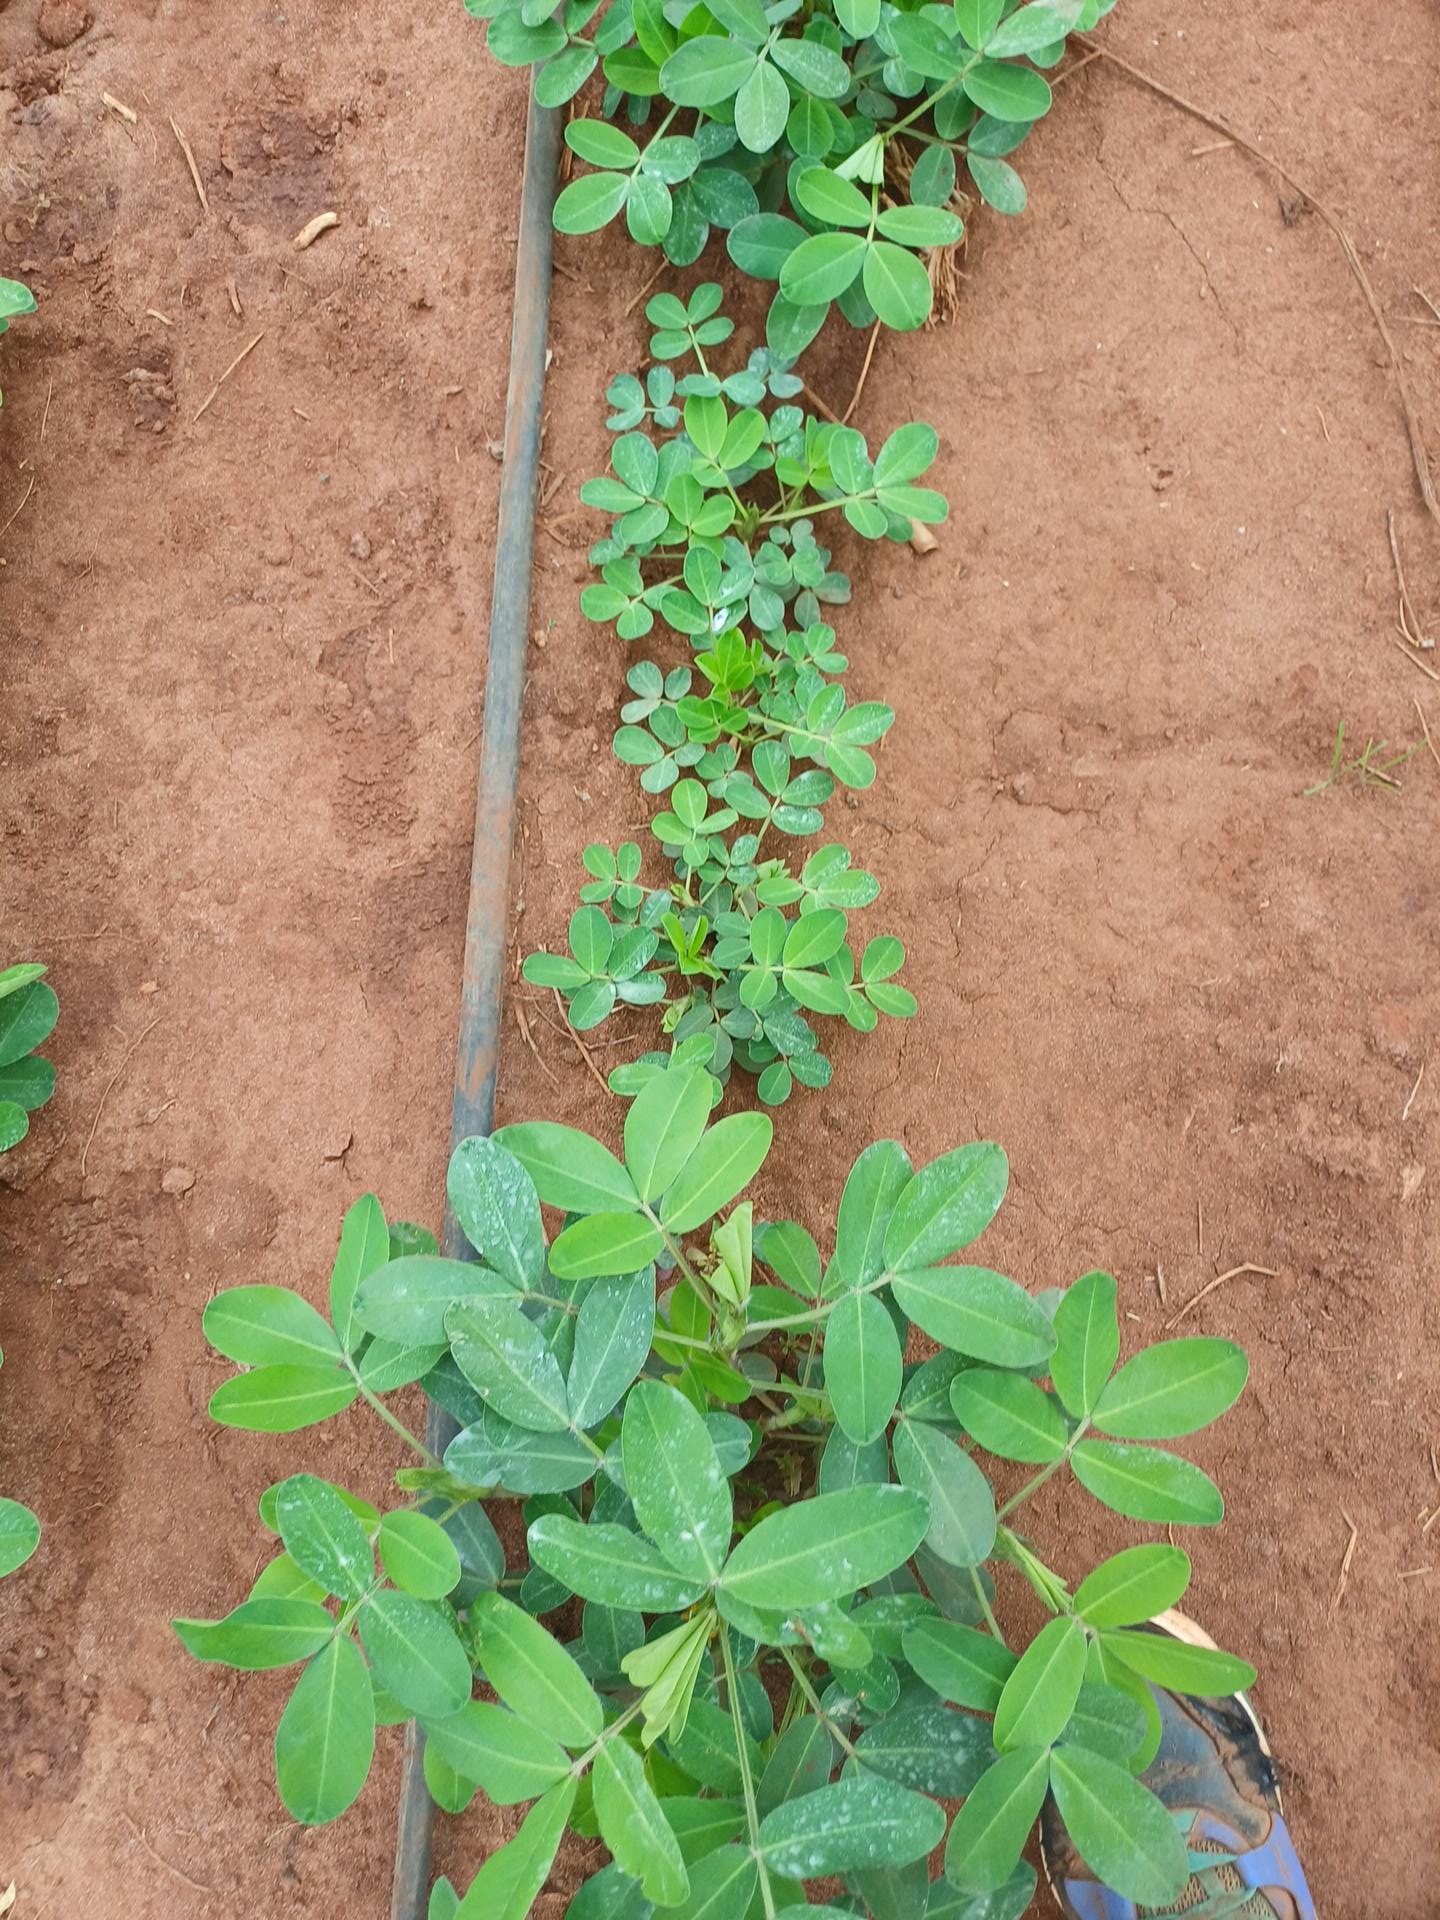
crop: groundnut
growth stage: vegetative
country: Kenya
